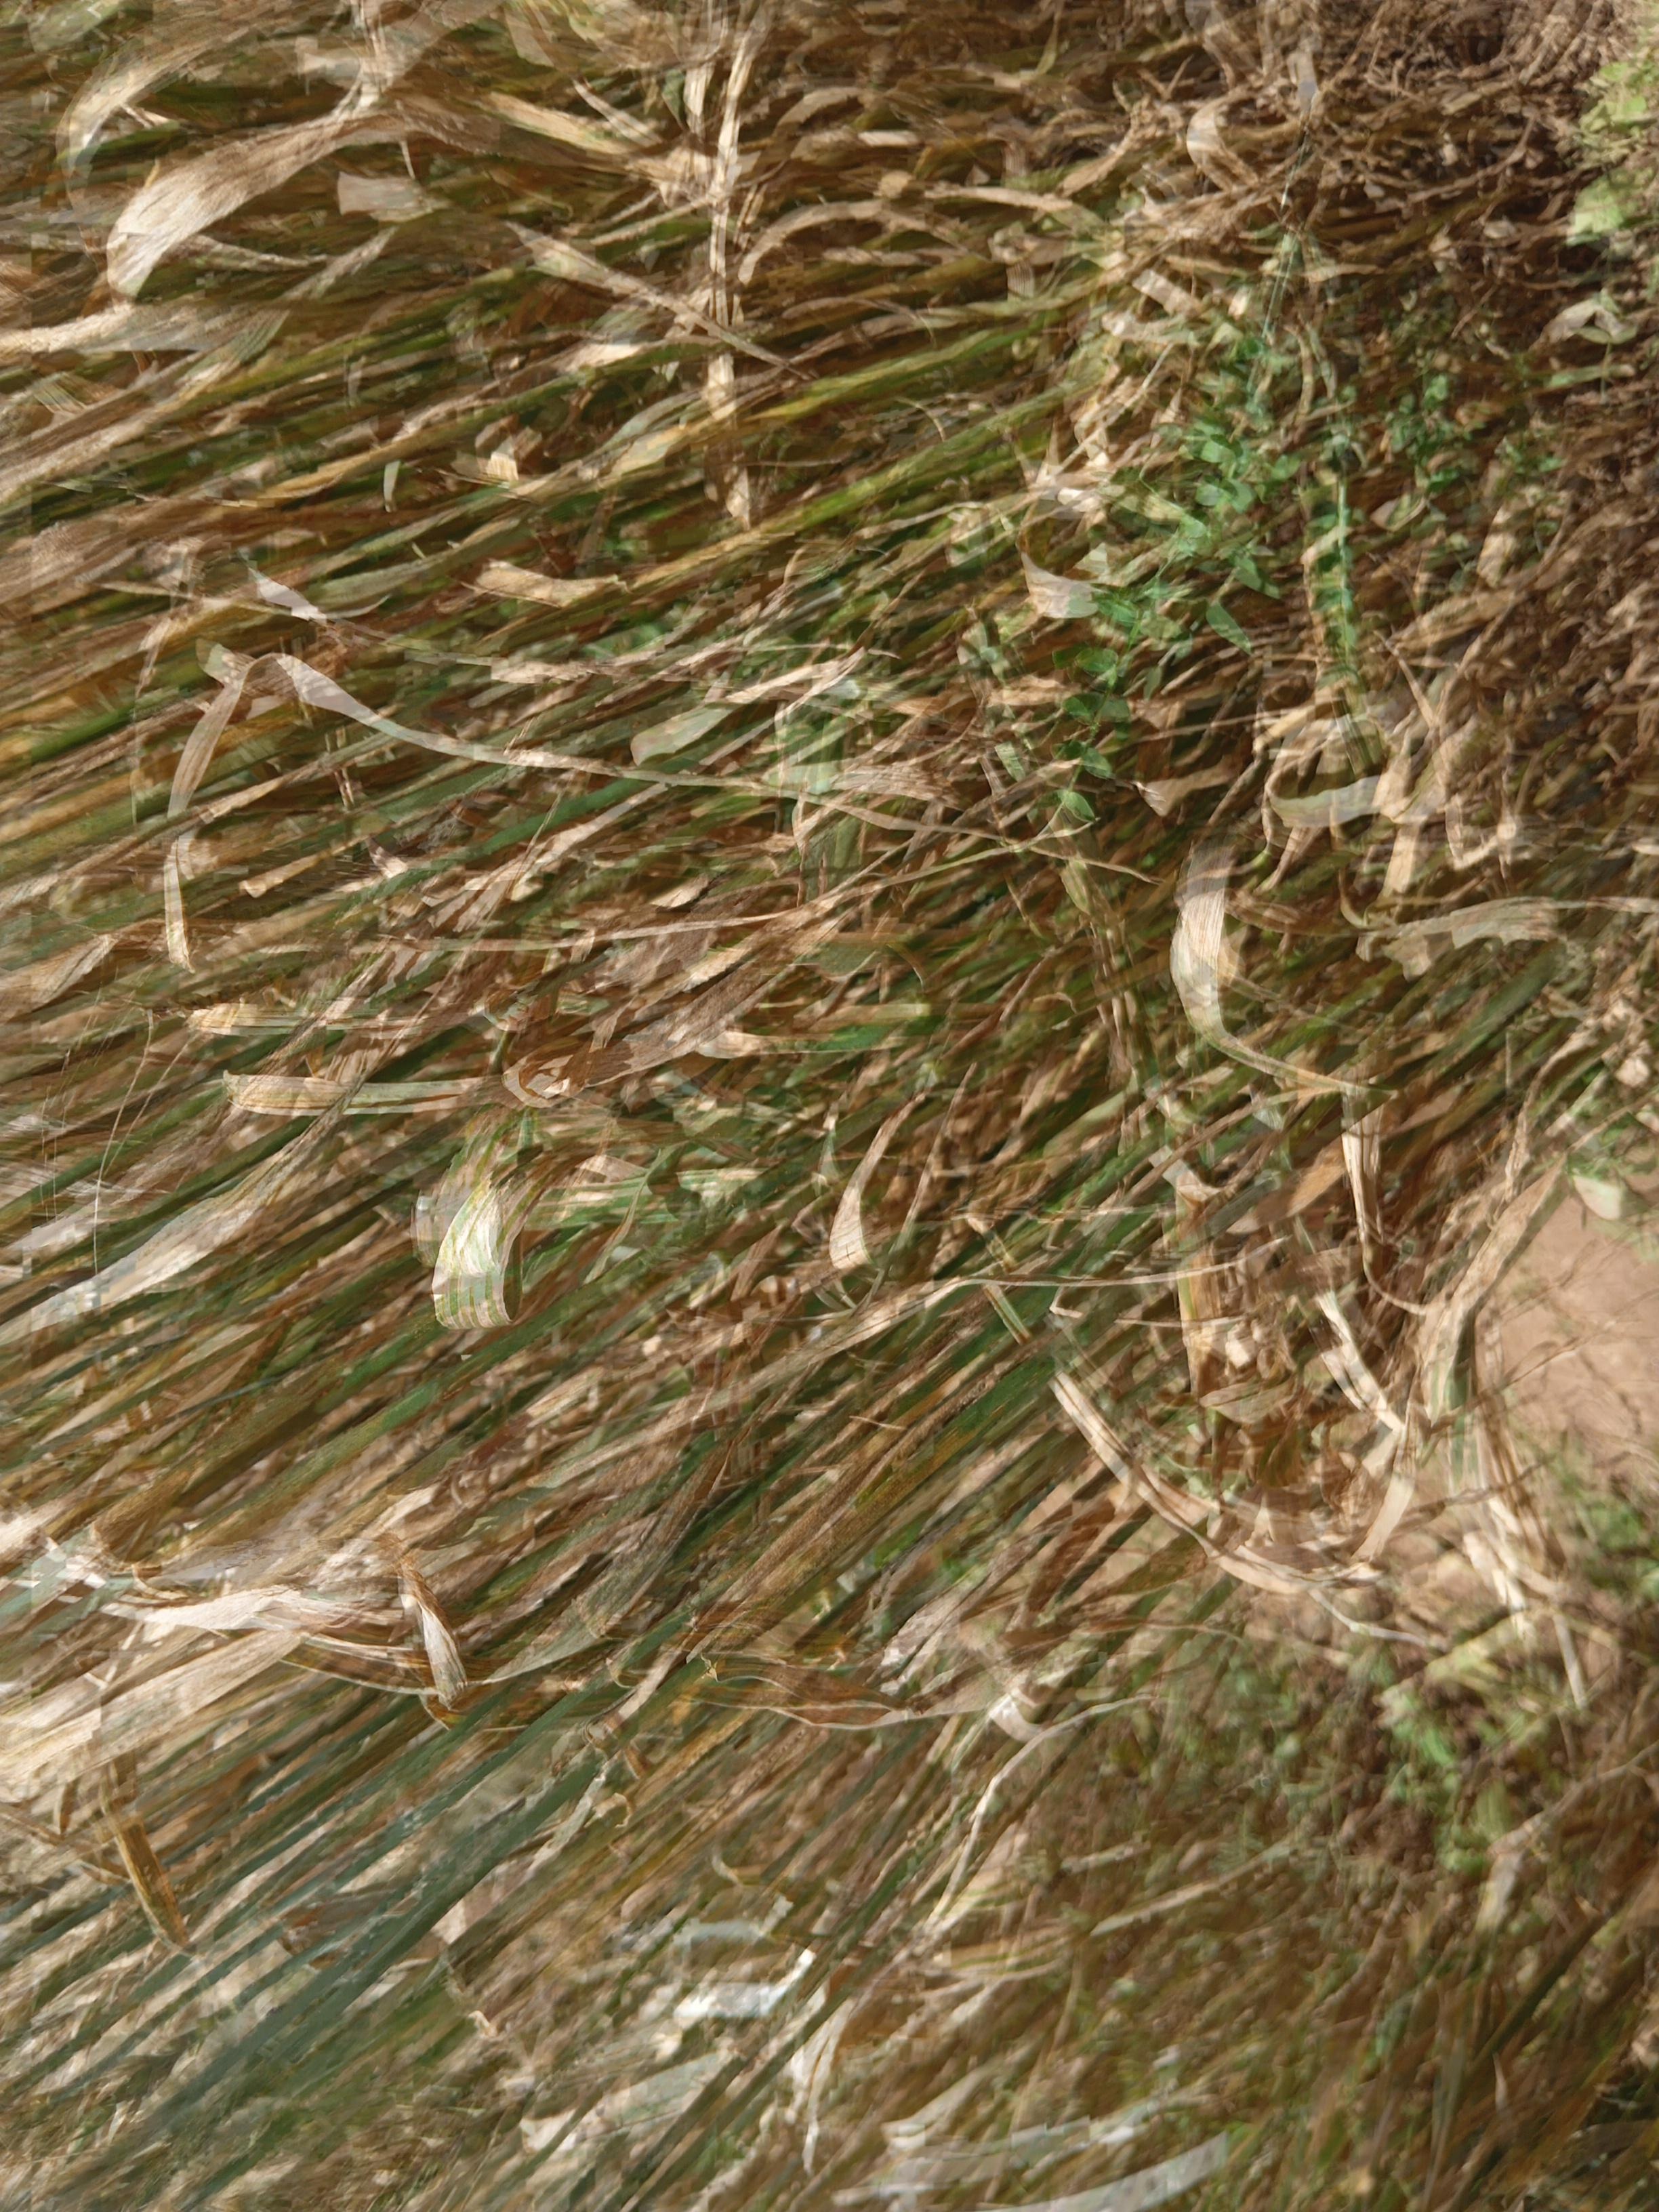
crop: wheat
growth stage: maturity
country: Kenya
